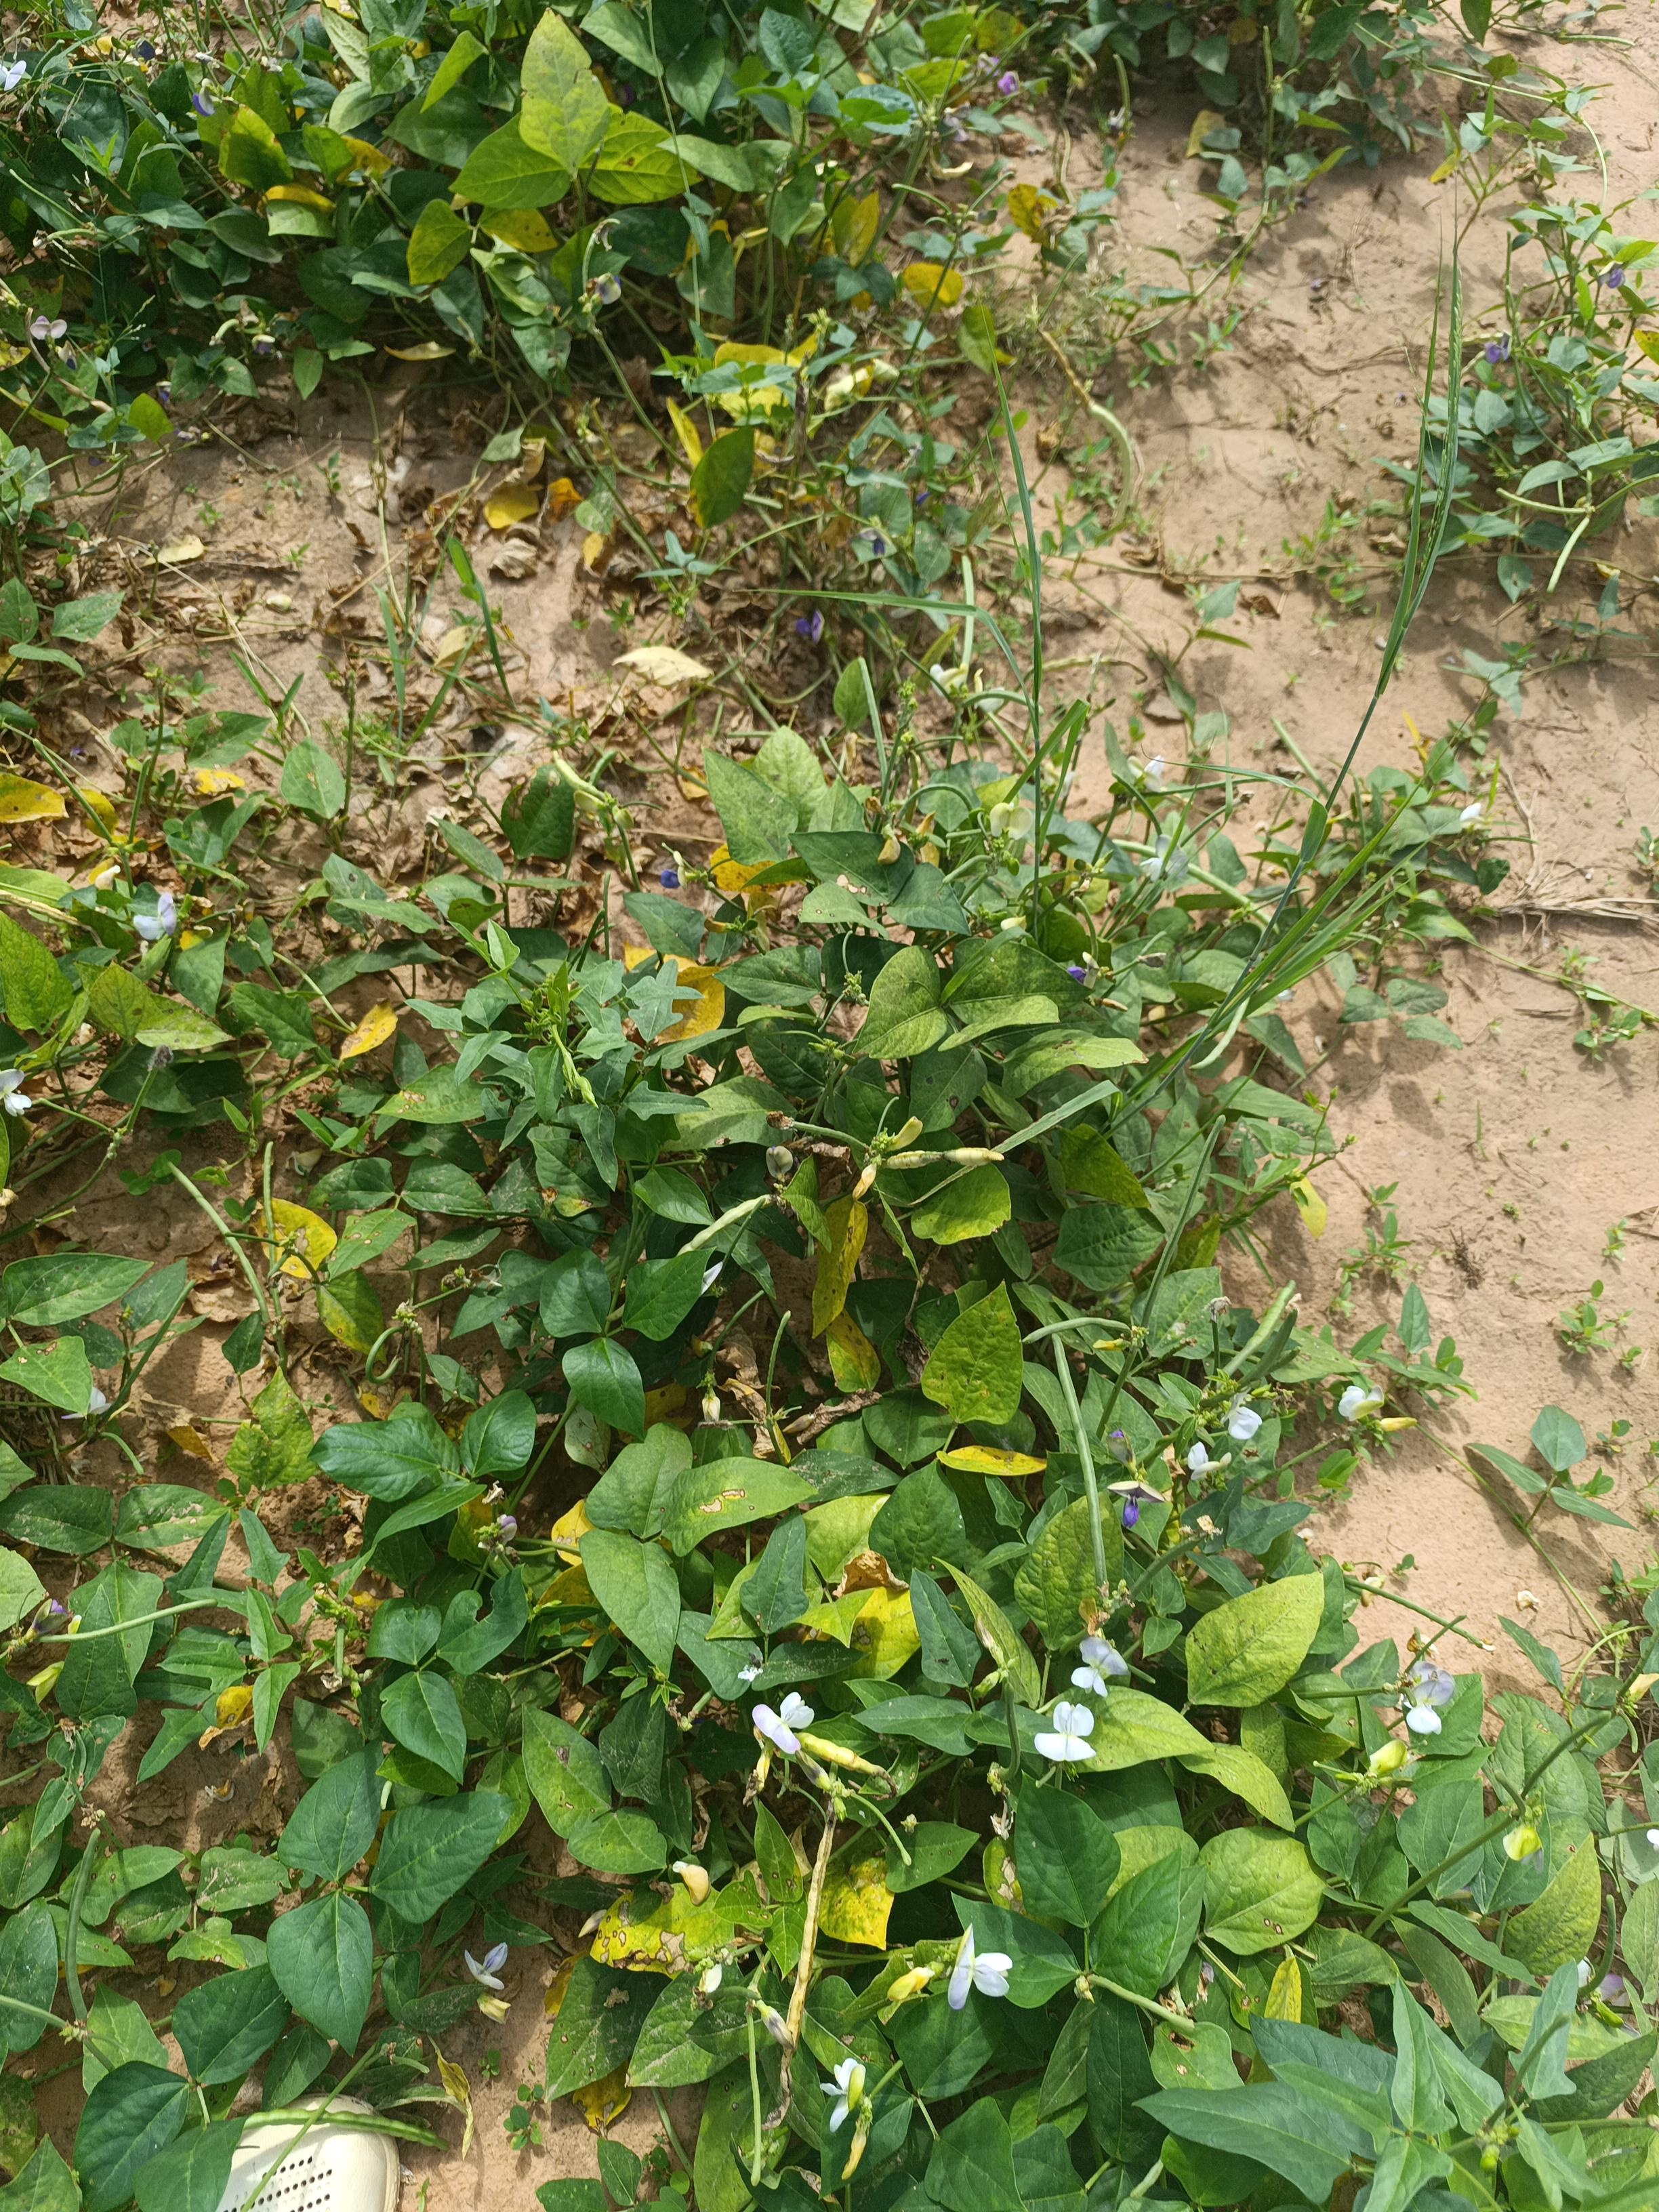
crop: cowpea
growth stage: development pod
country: Nigeria
